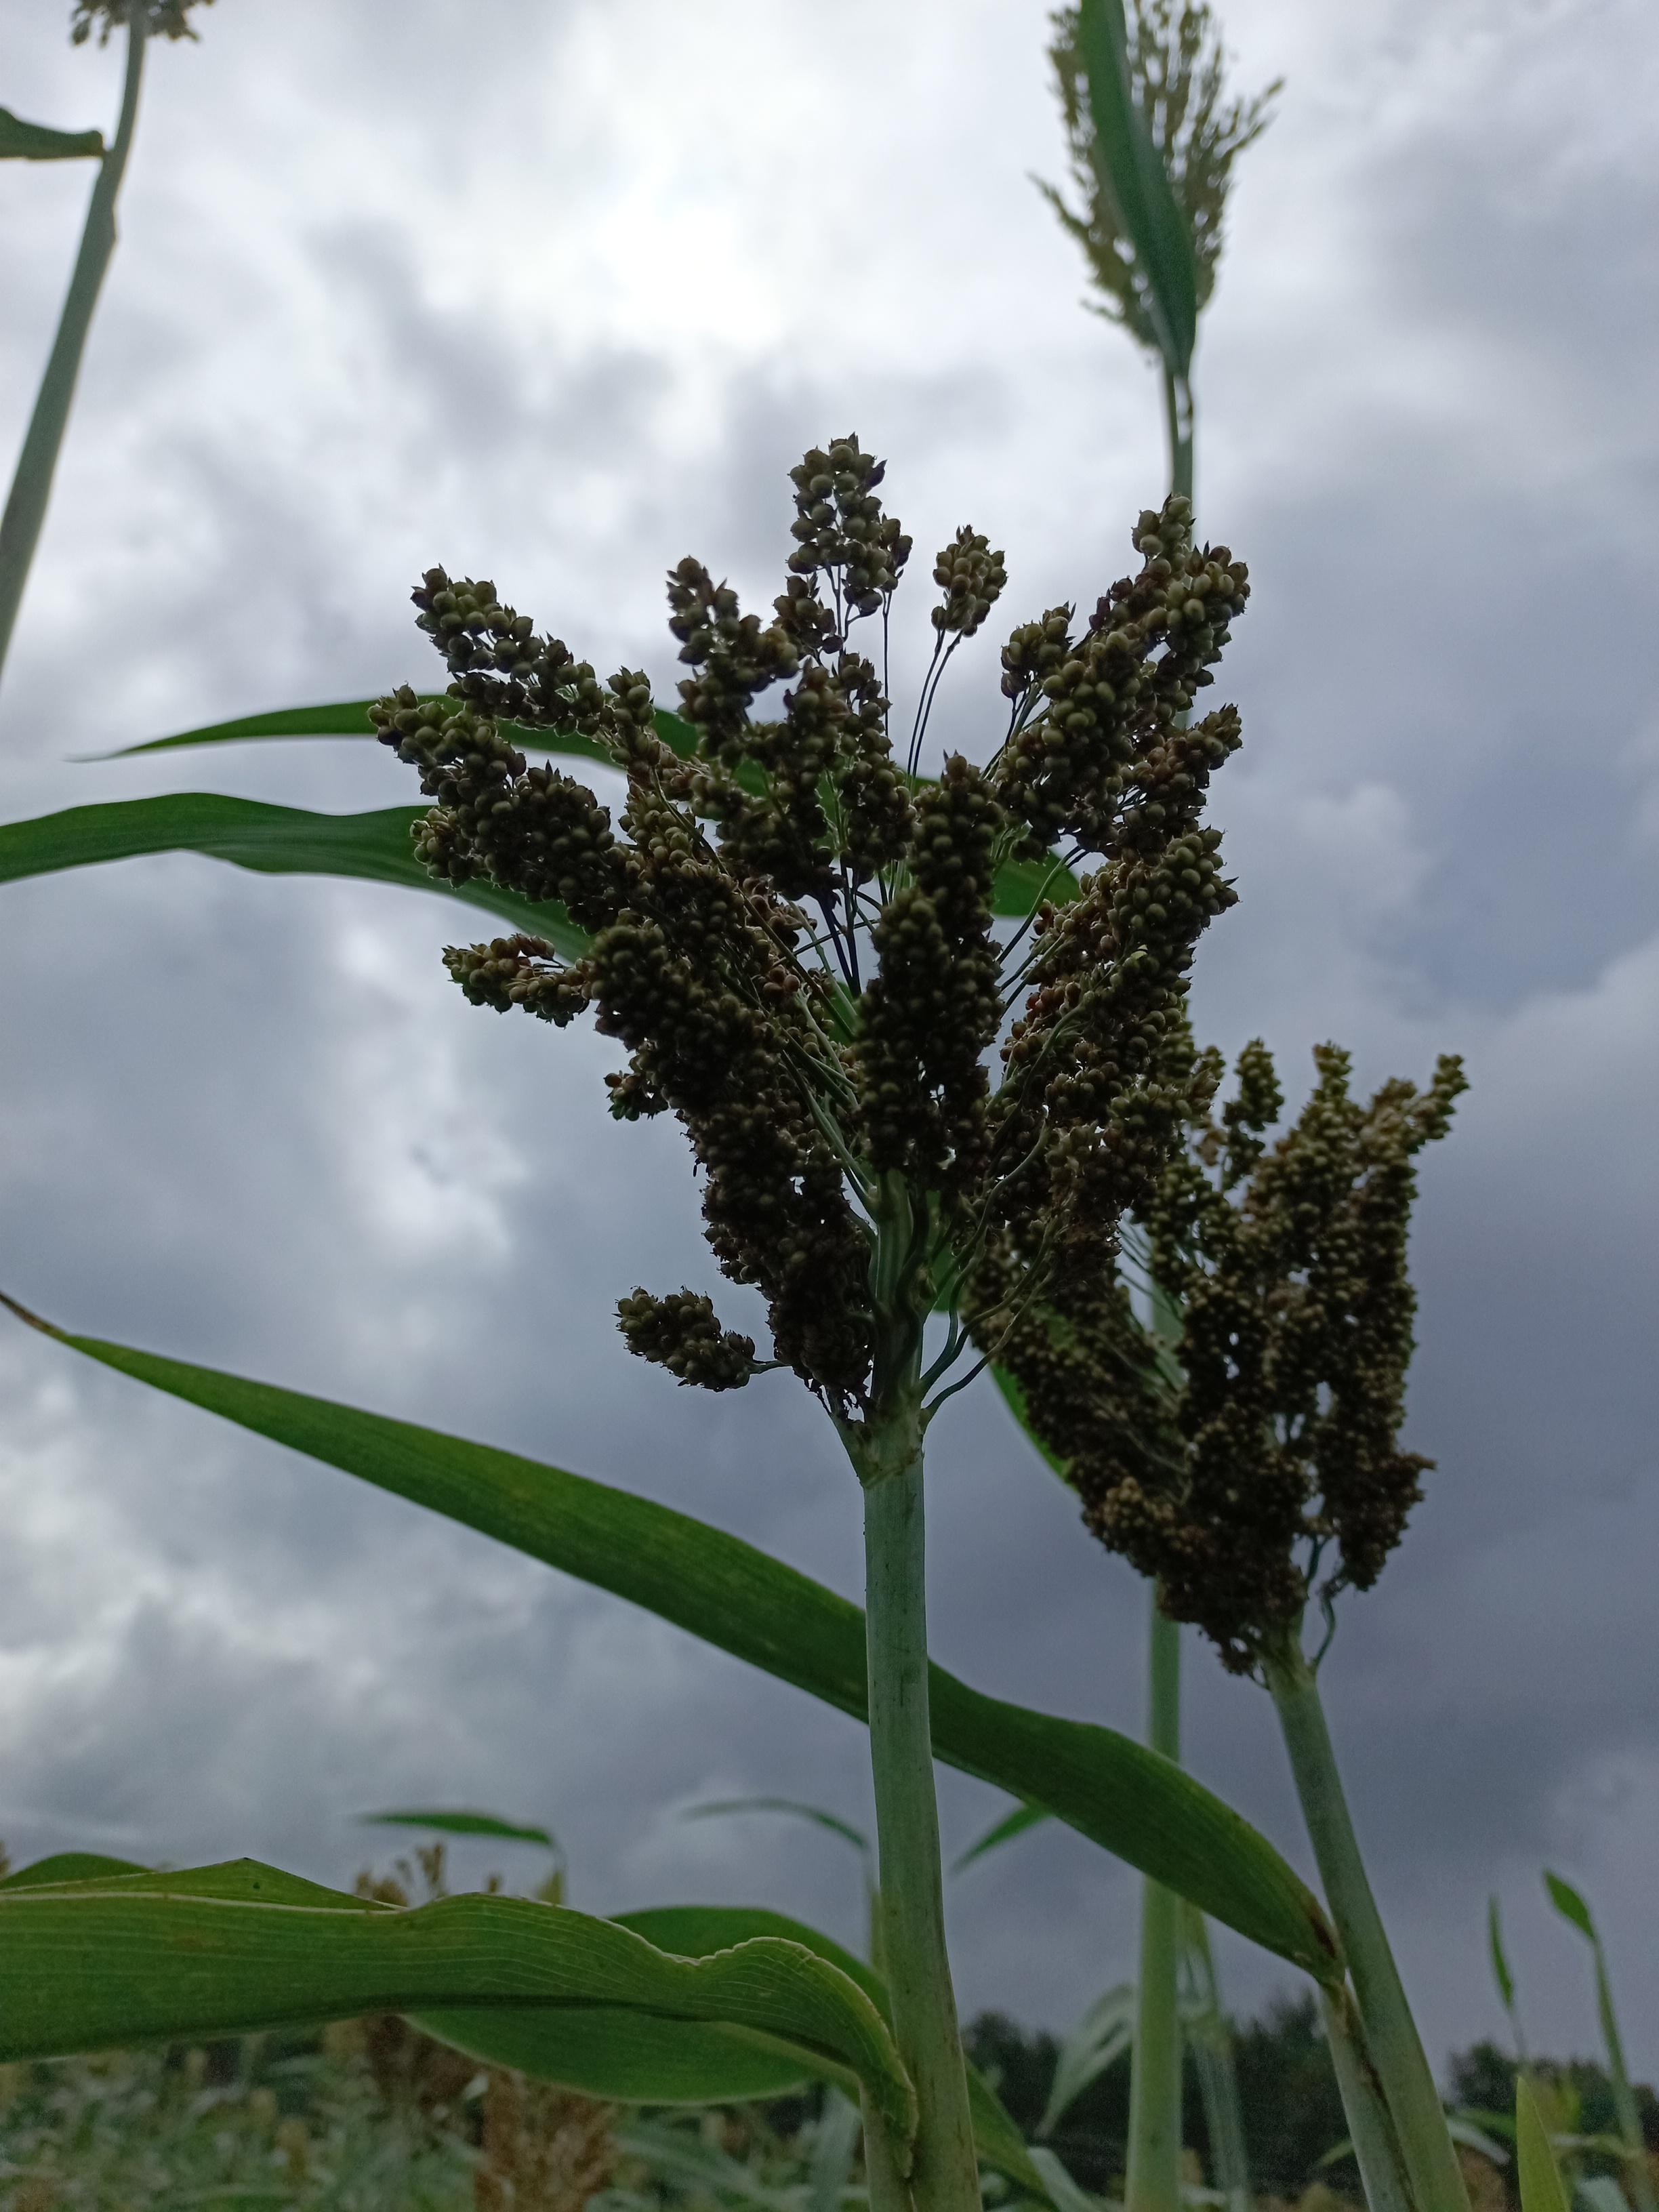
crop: sorghum
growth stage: filling grain
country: Tanzania
